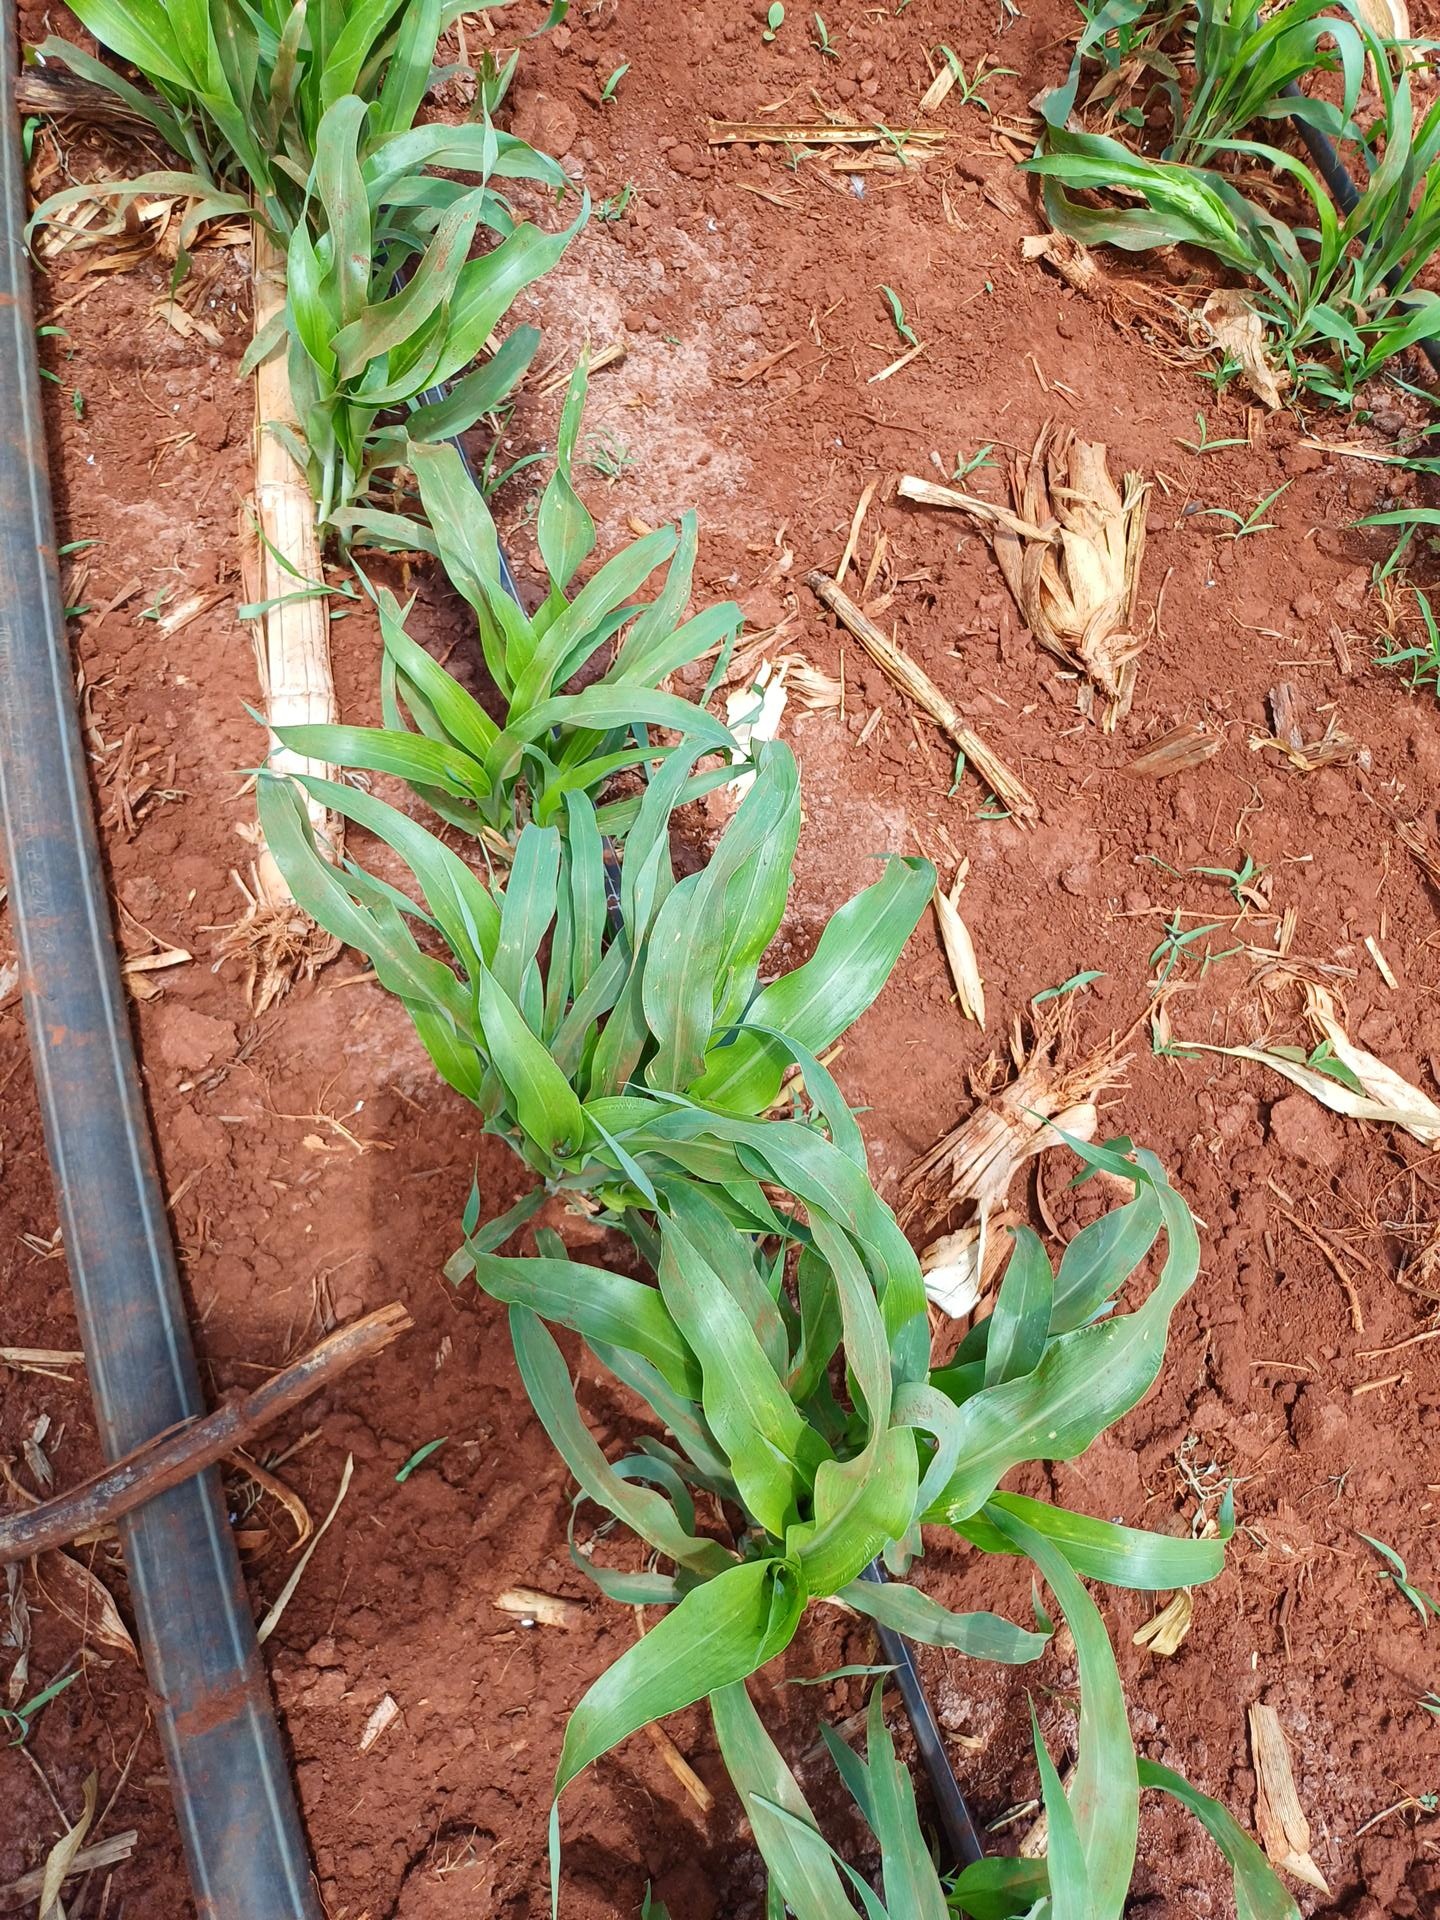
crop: sorghum
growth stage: vegetative
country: Kenya
